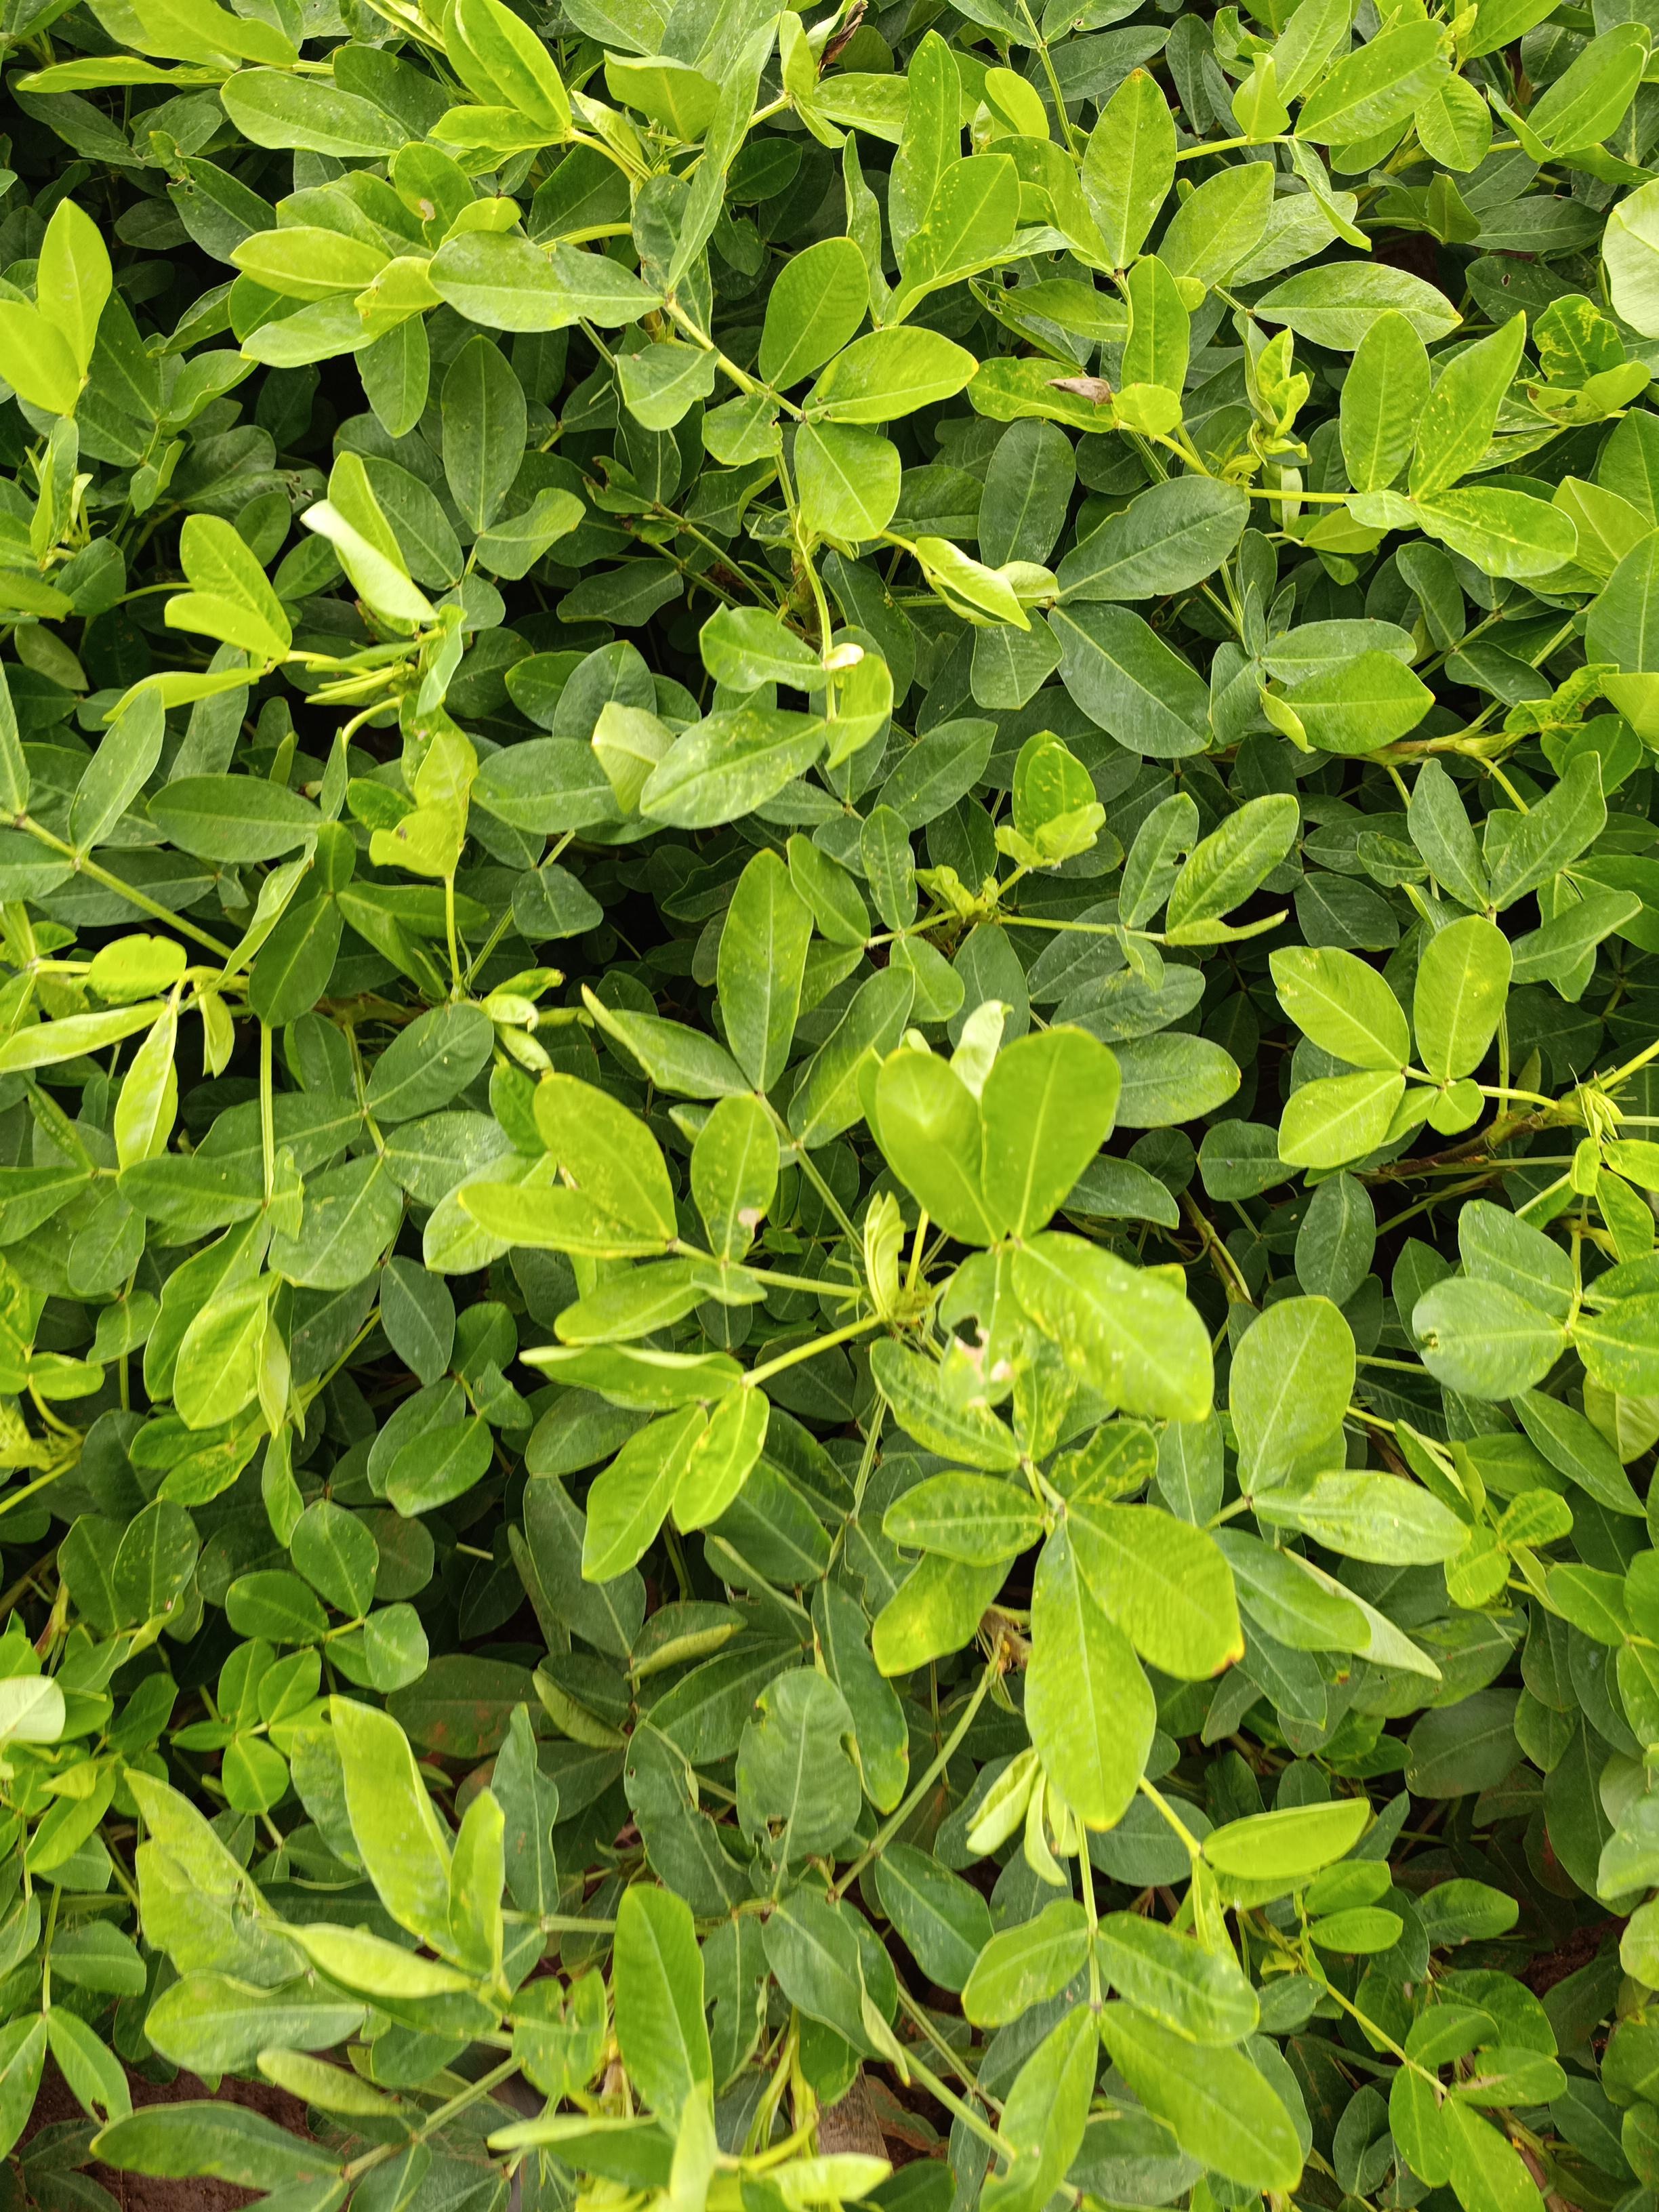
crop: groundnut
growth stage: flowering
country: Kenya
